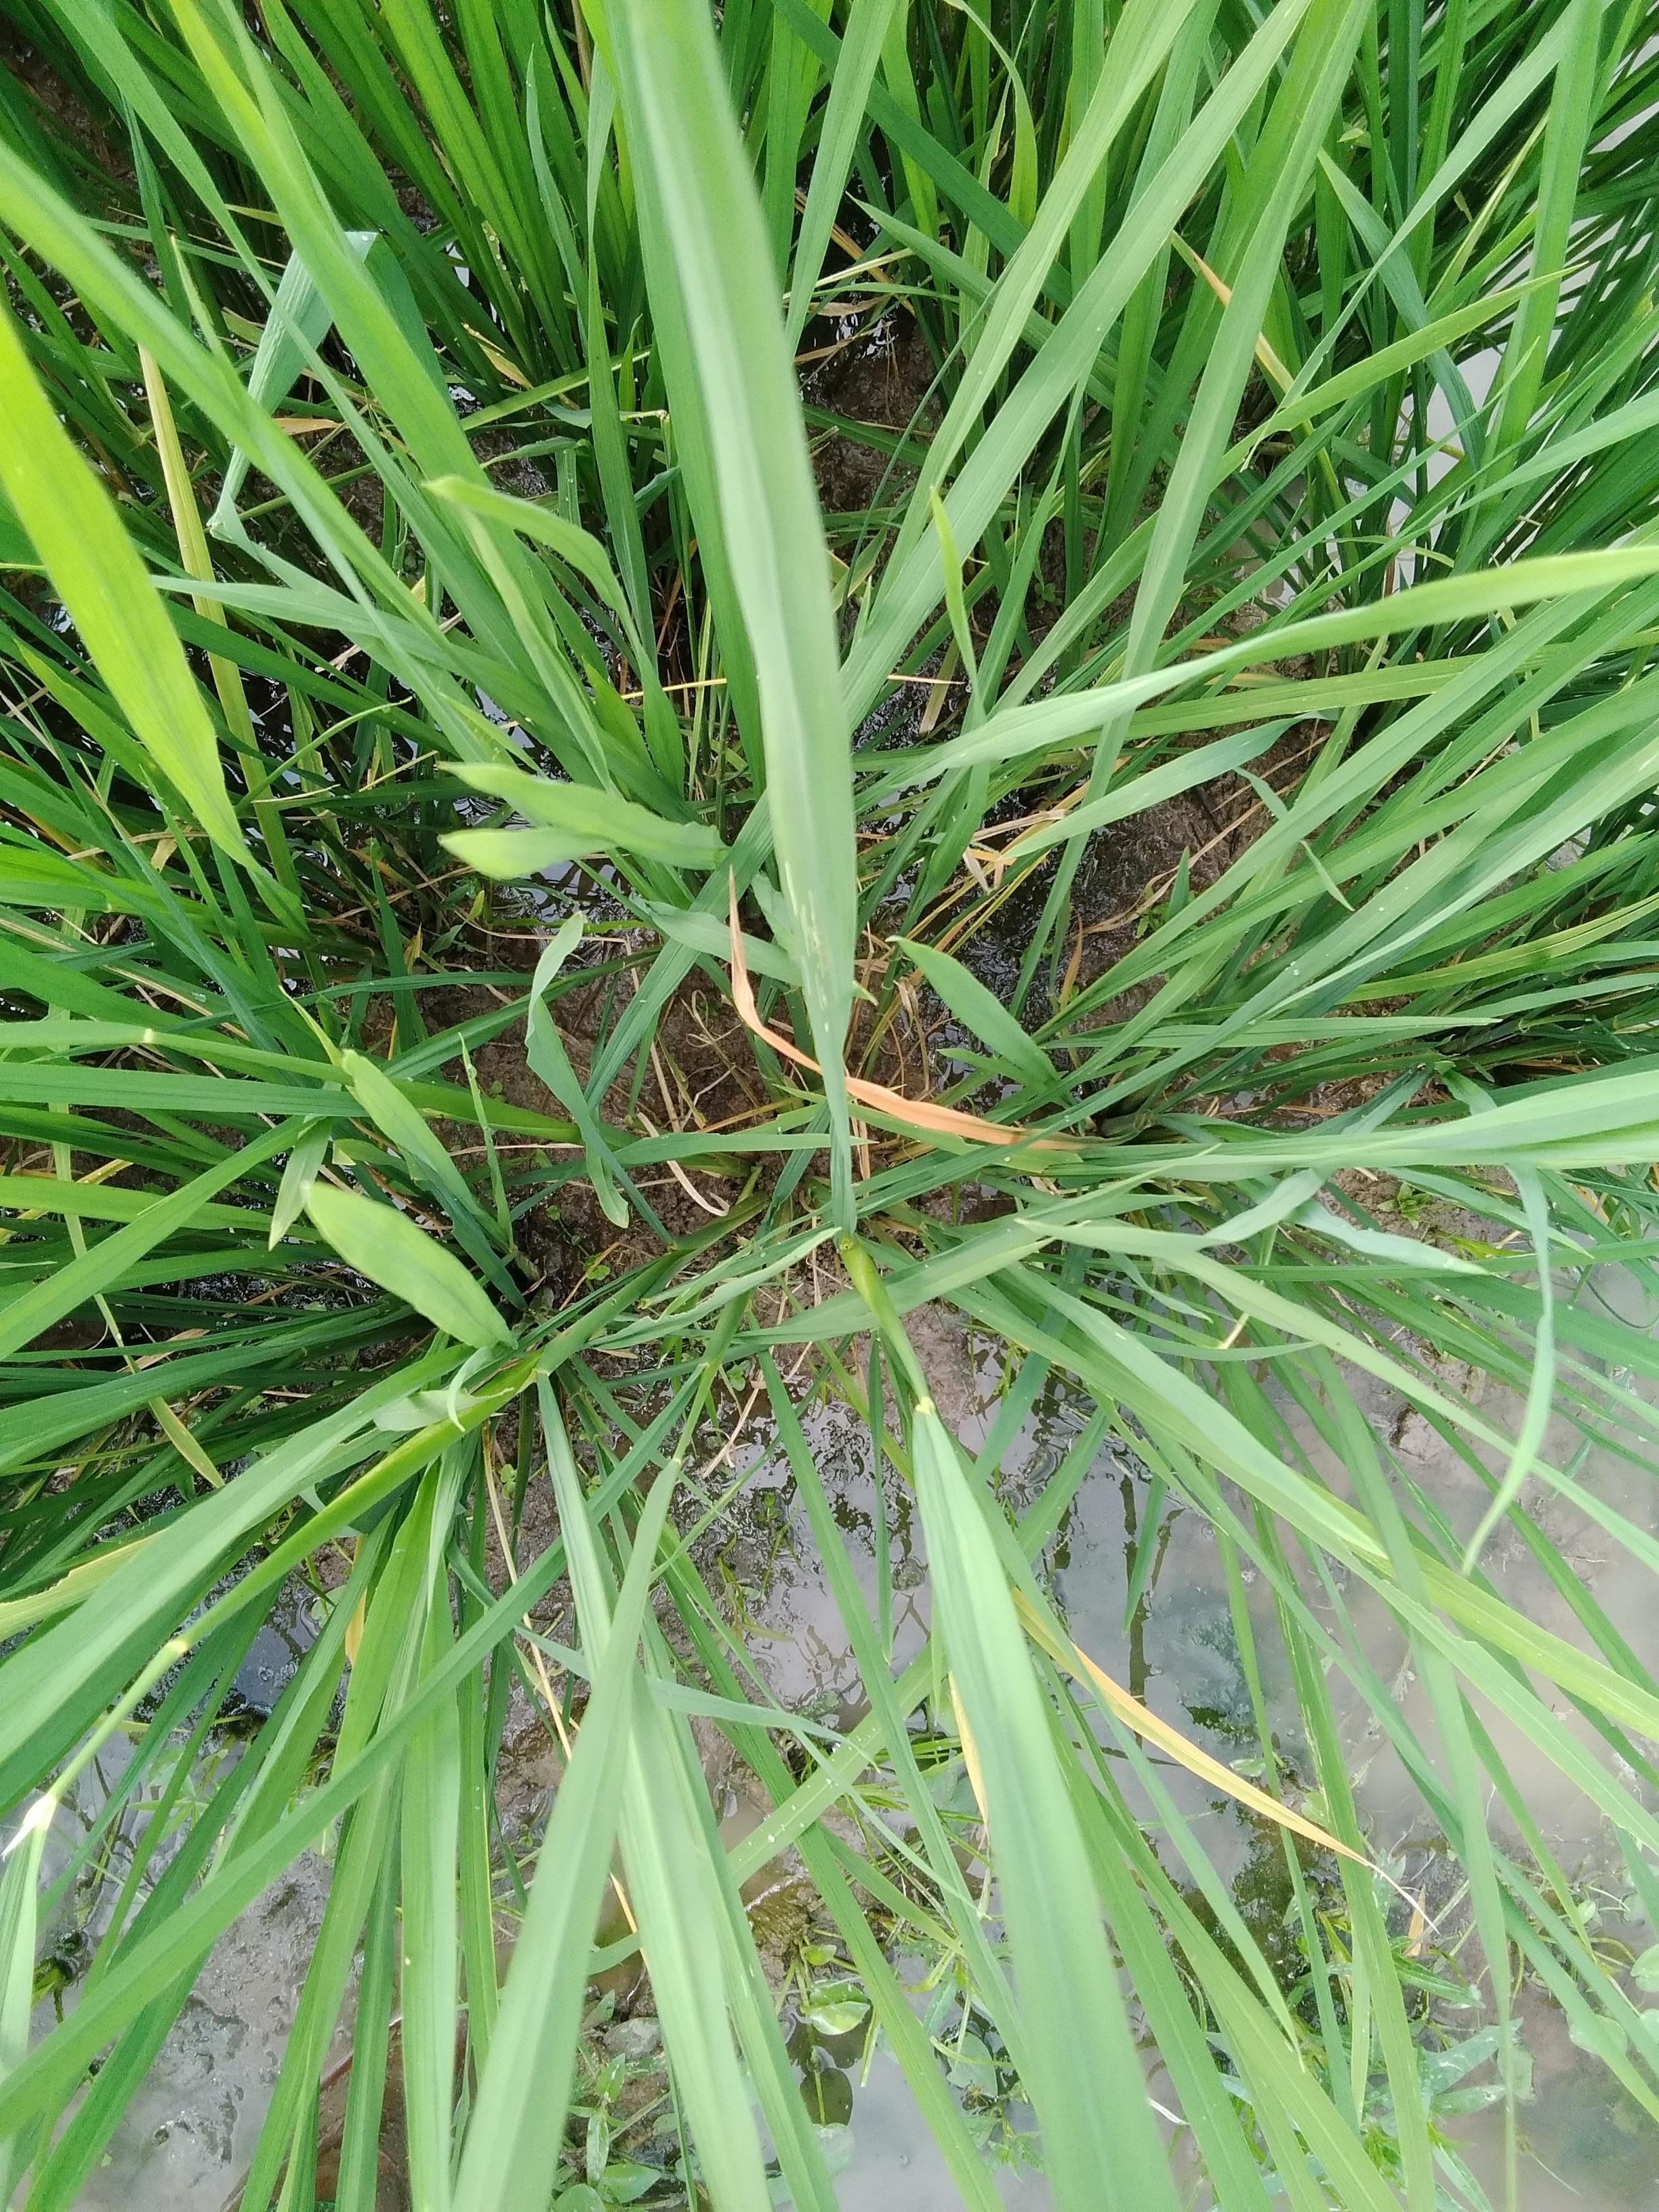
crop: rice
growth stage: booting
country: Nigeria
